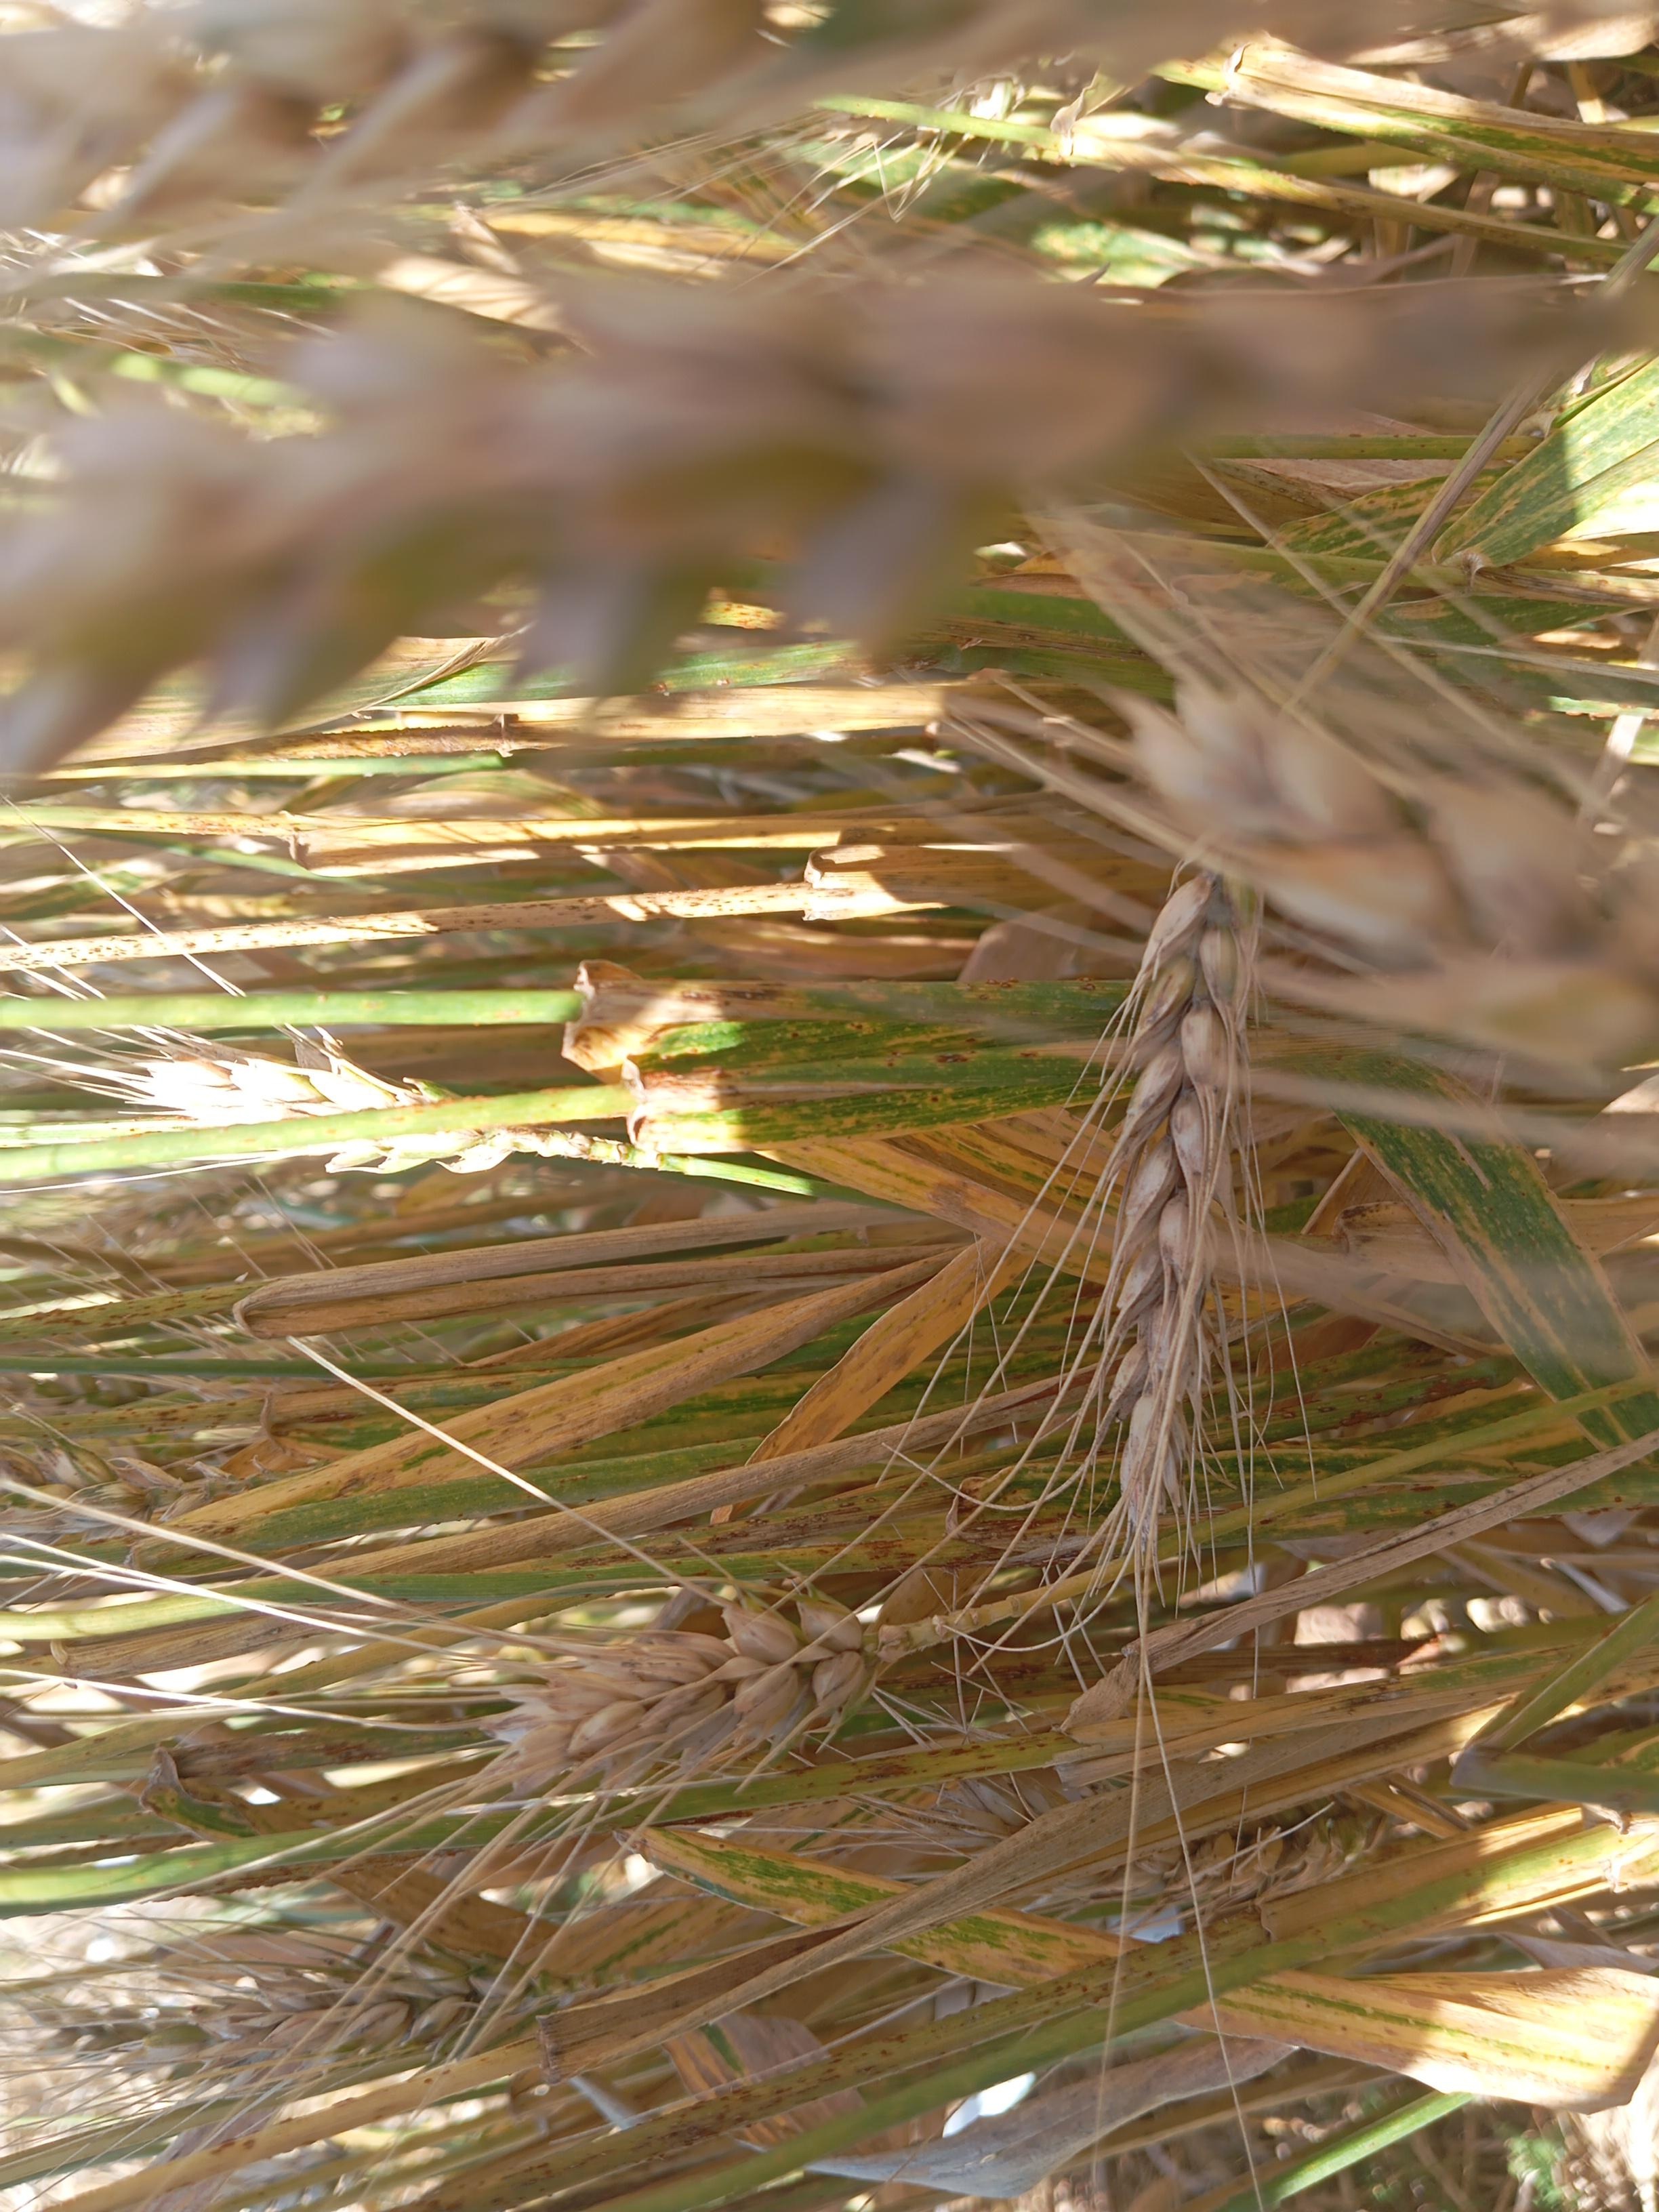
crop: wheat
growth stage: maturity
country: Kenya
